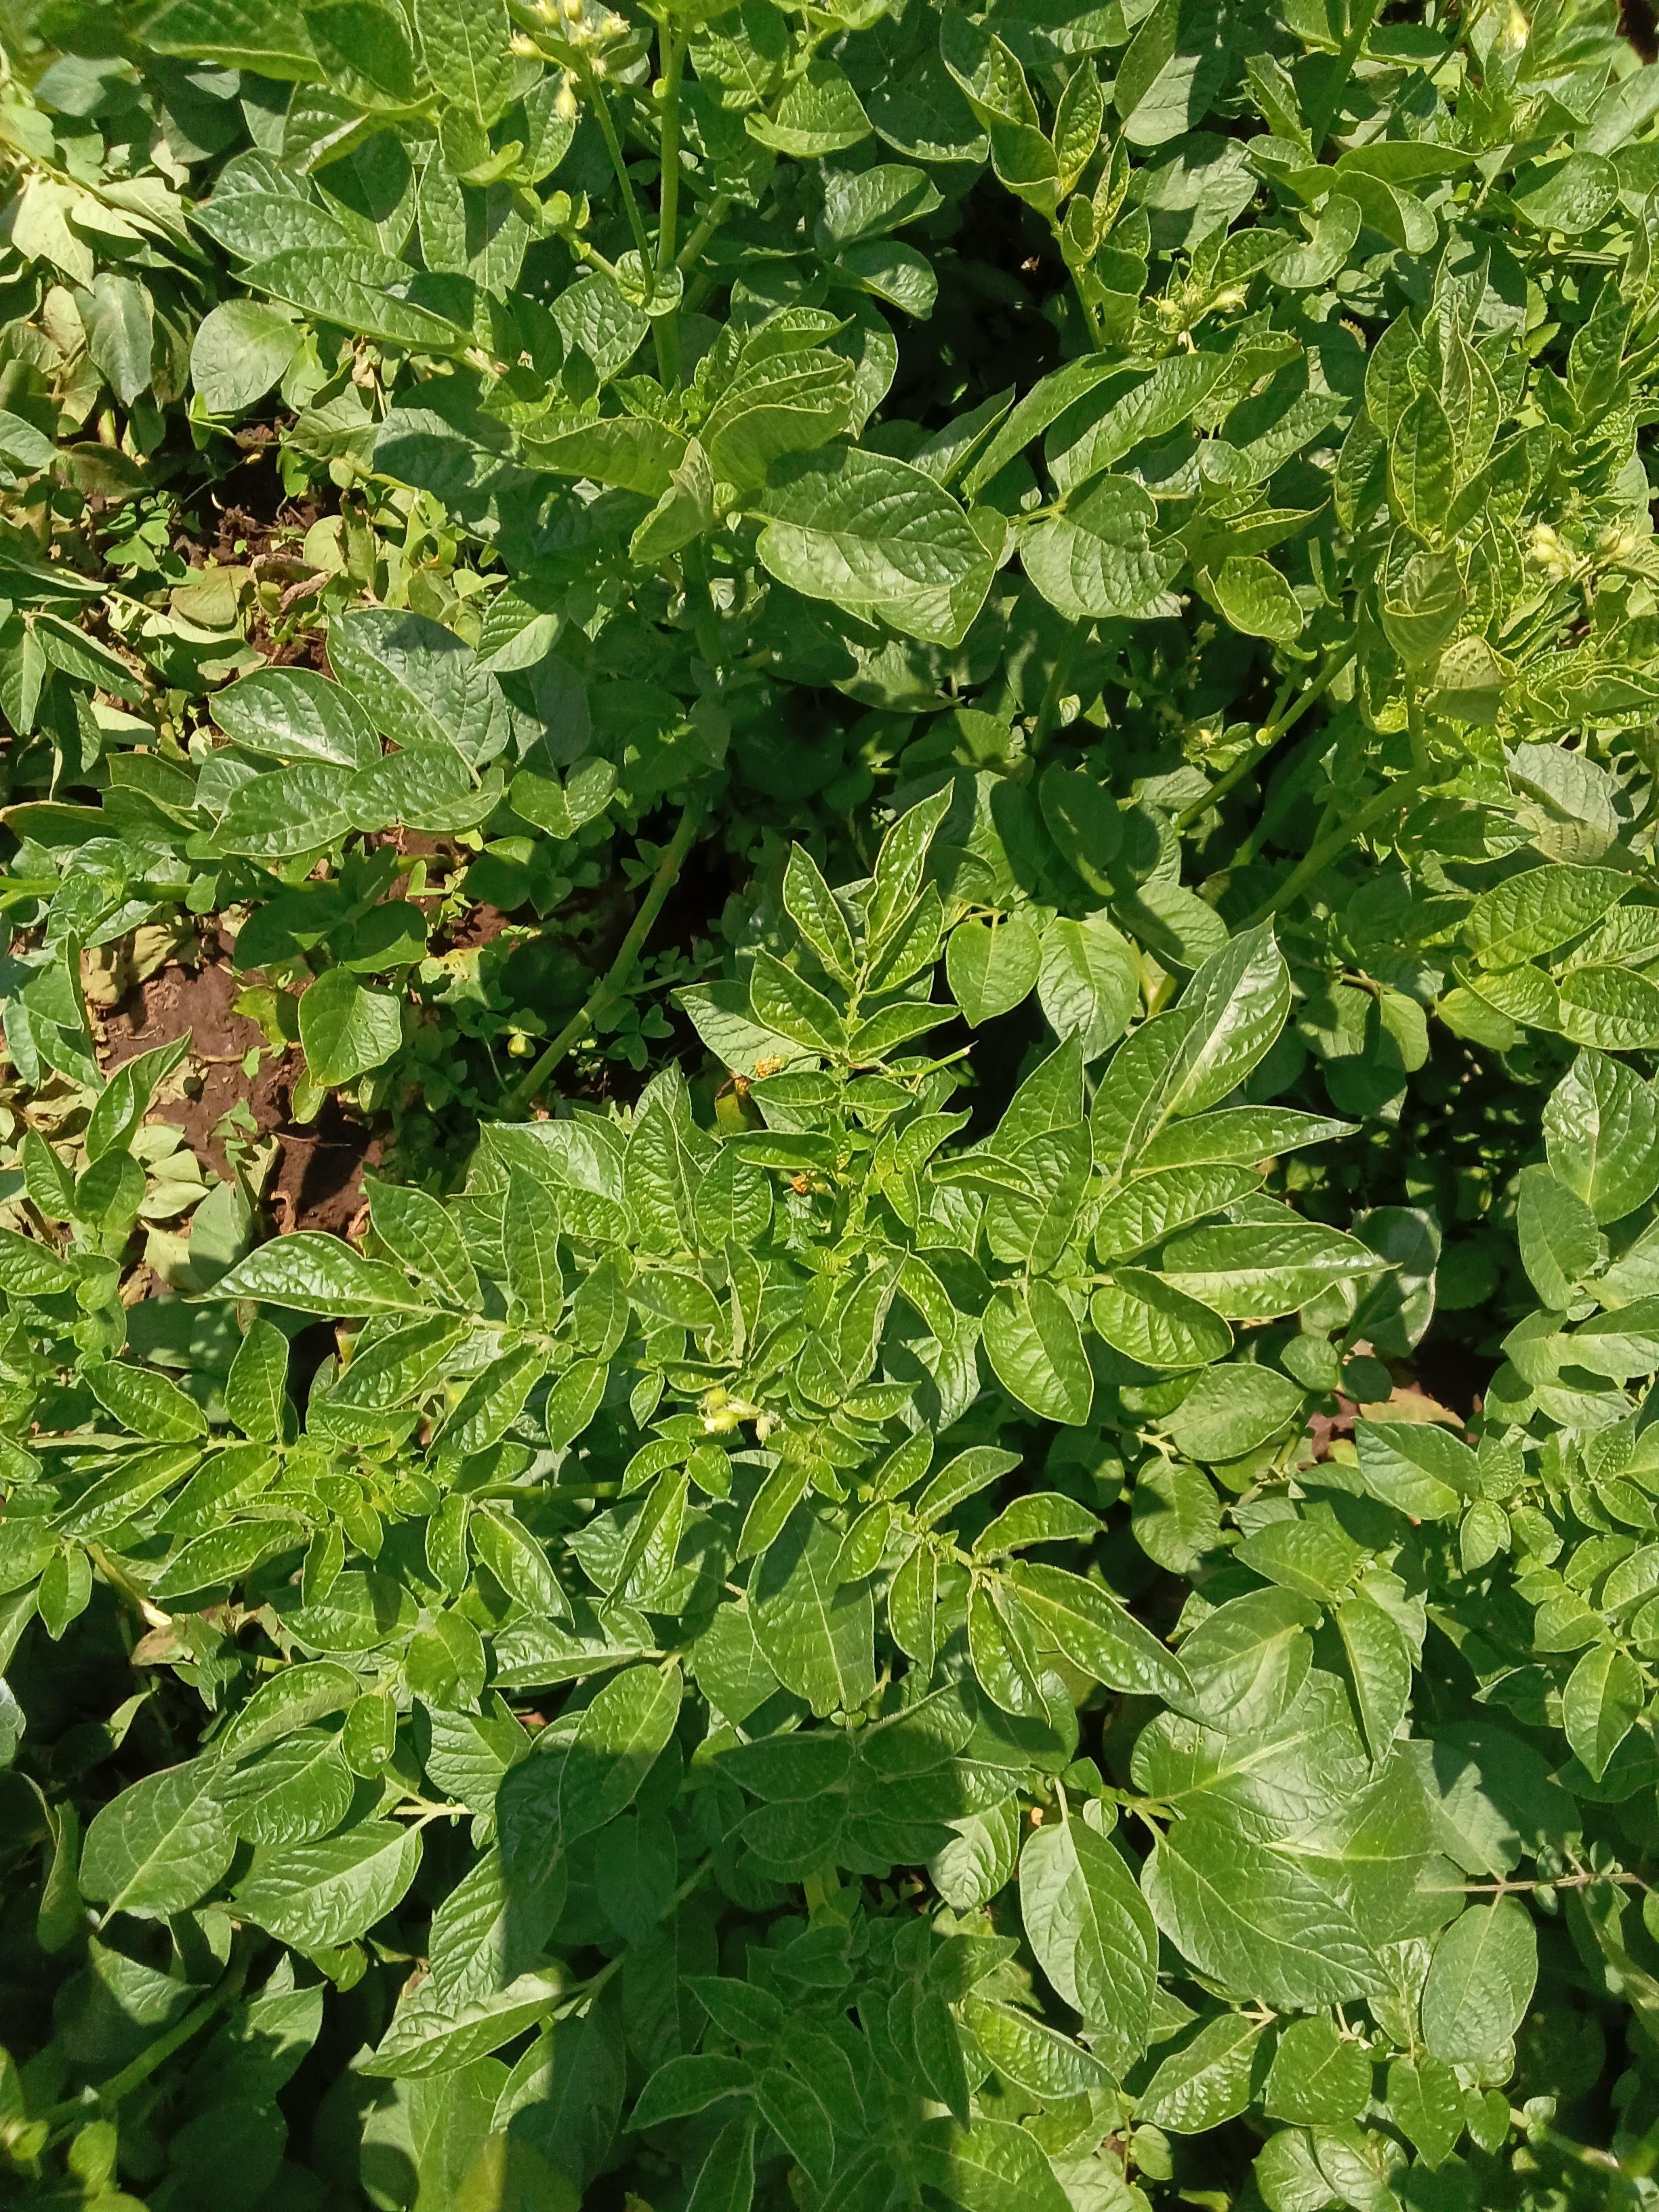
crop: potato
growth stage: flowering
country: Kenya
